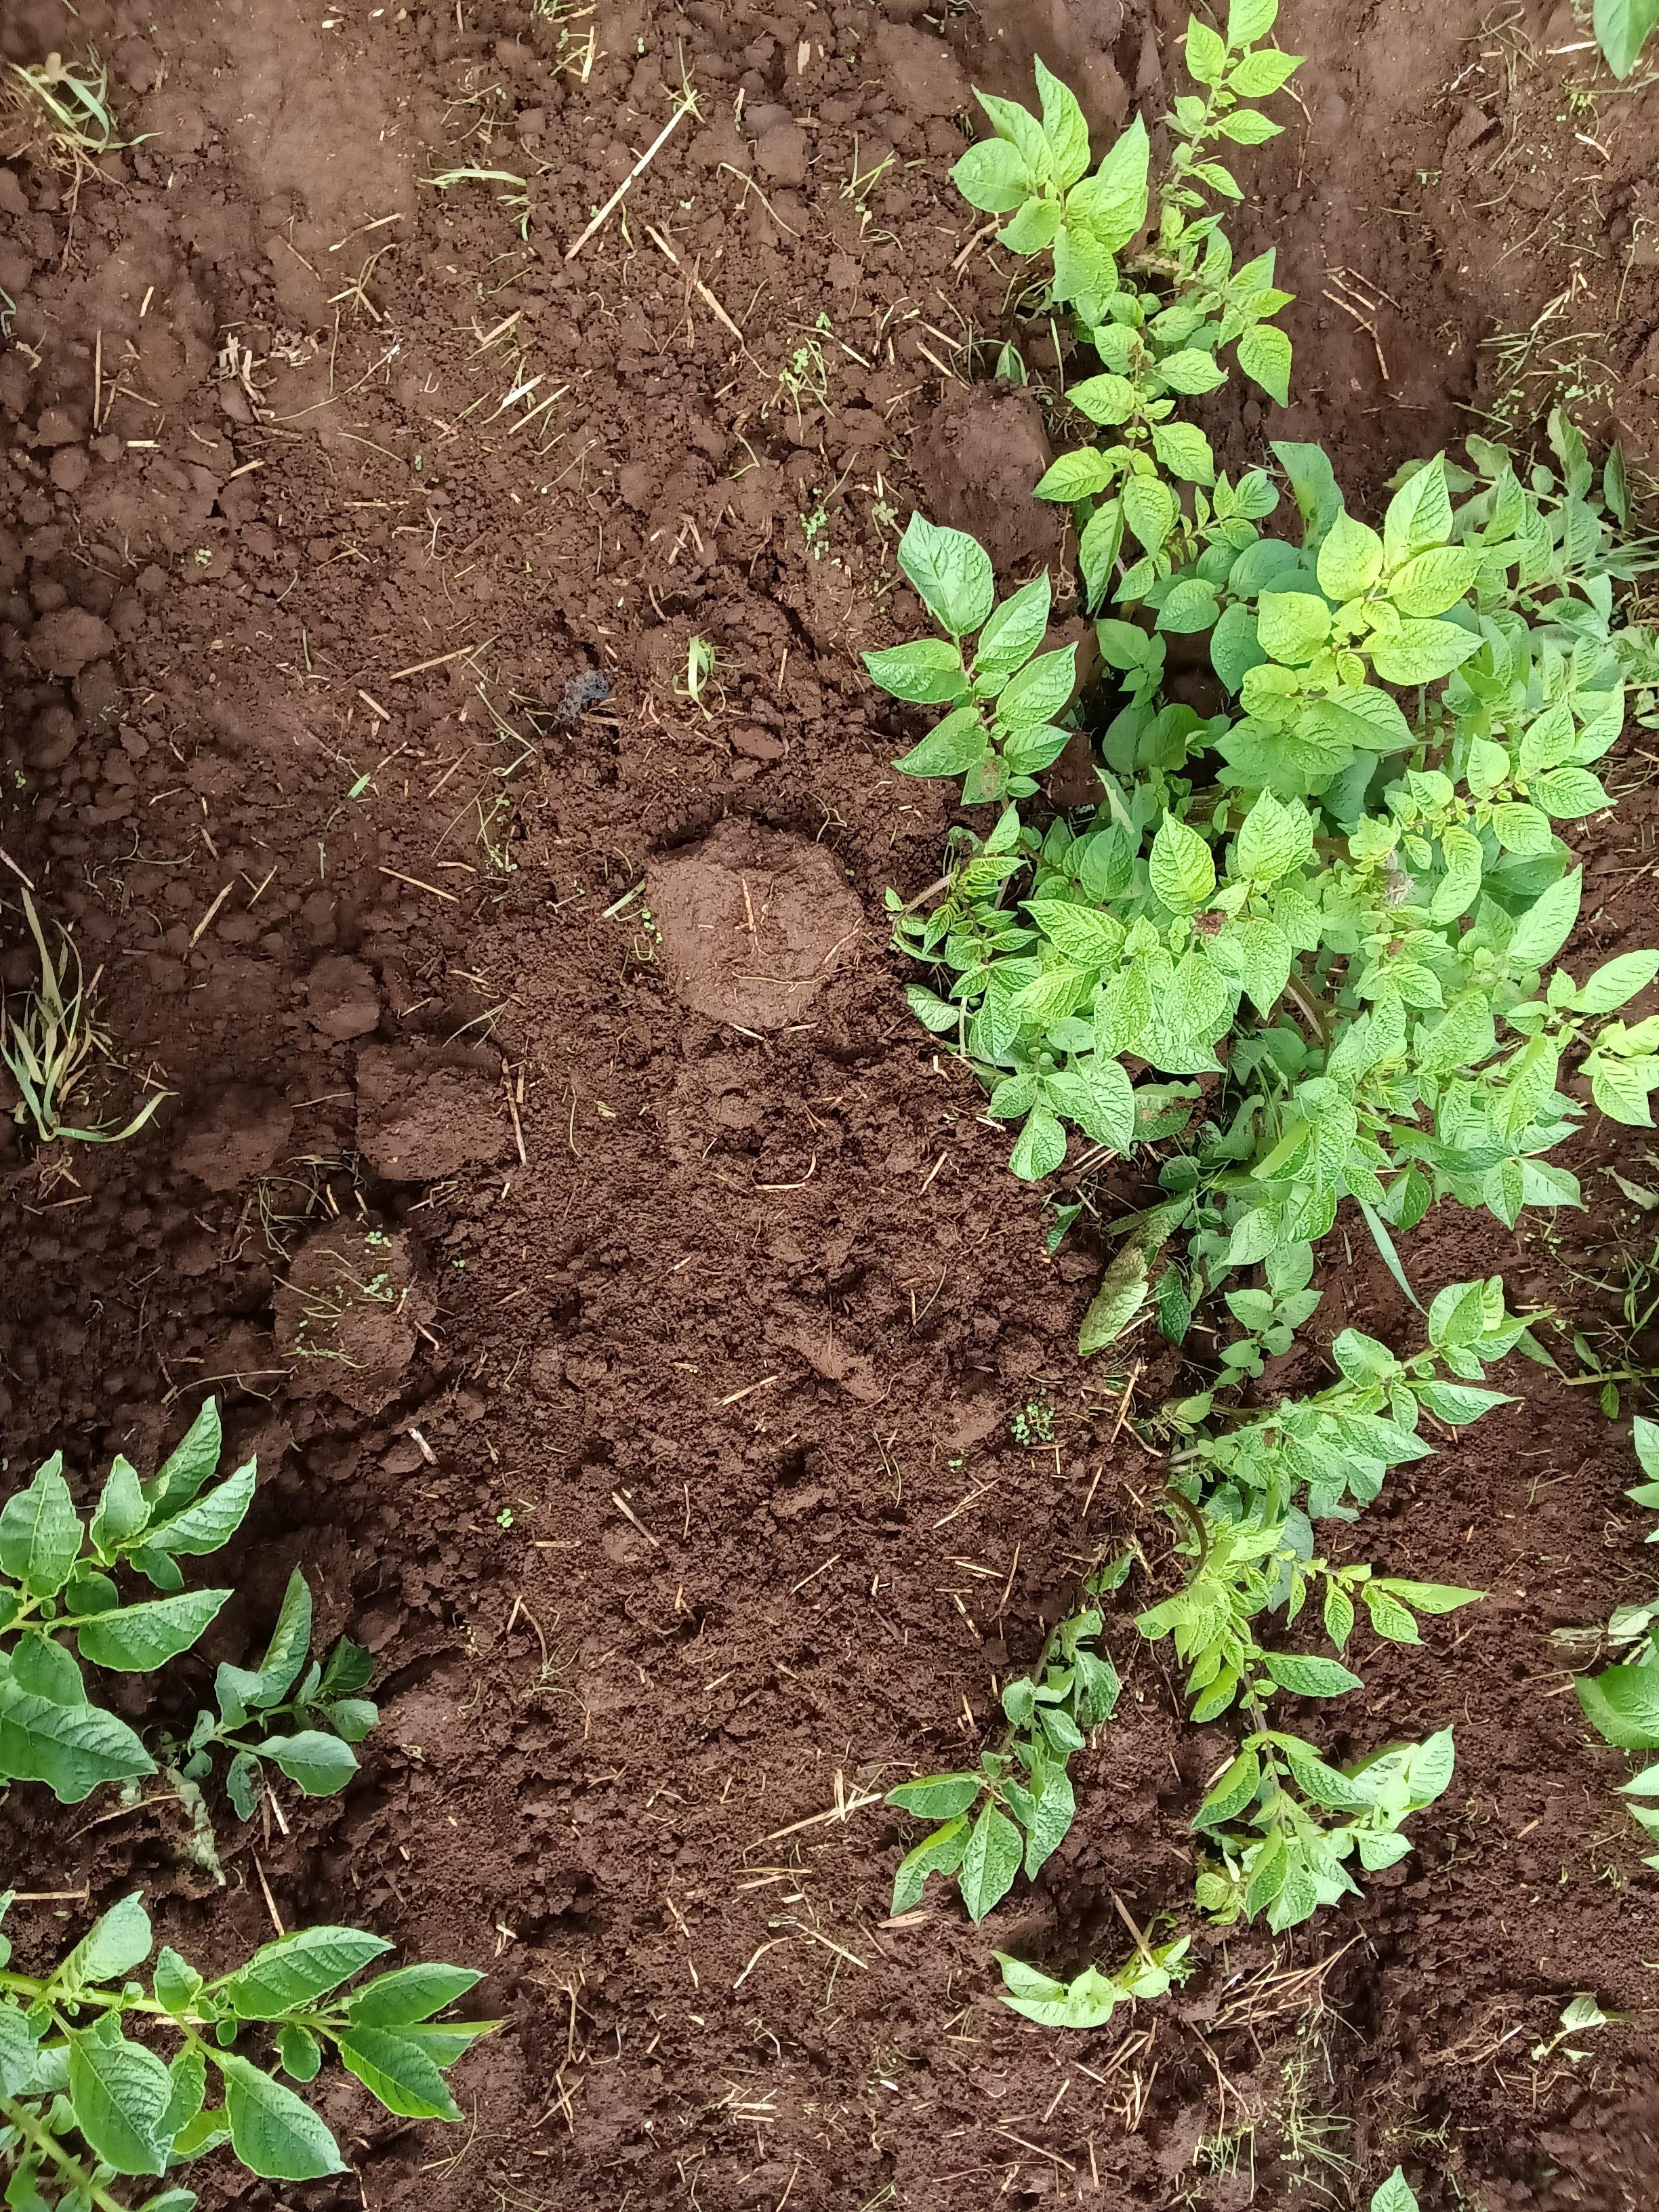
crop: potato
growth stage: vegetative
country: Kenya
